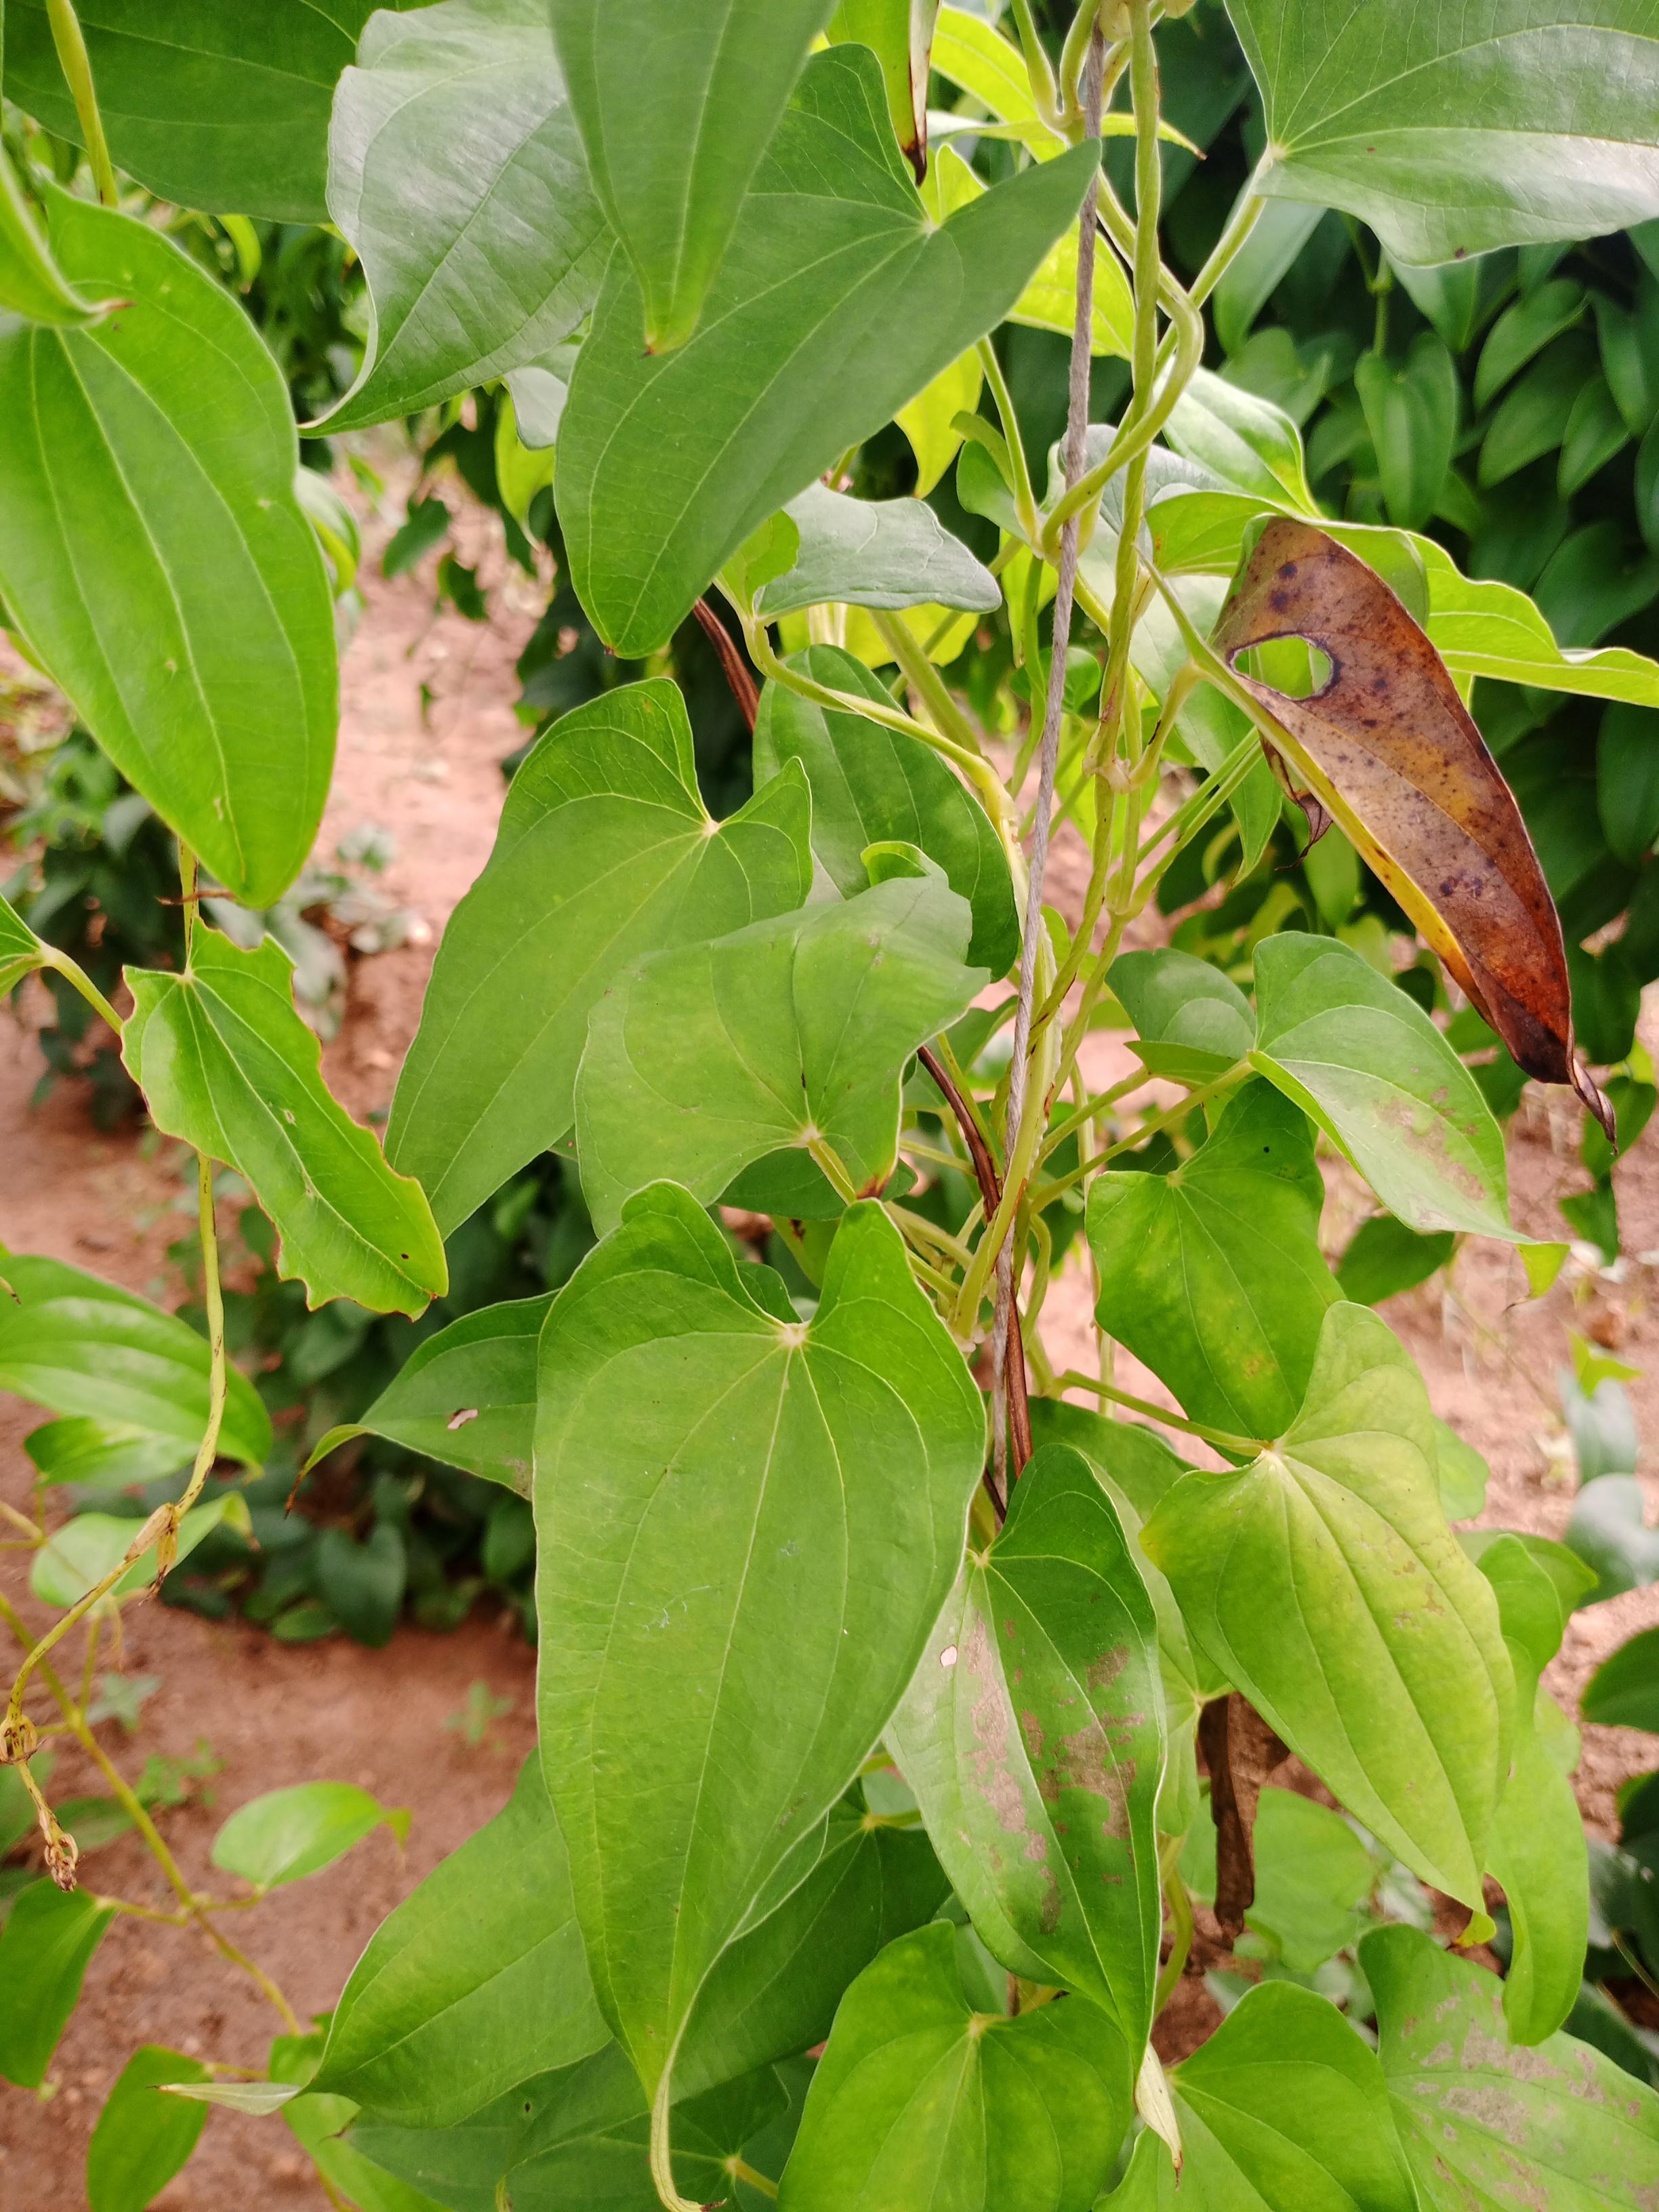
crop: yam
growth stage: vegetative
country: Nigeria
